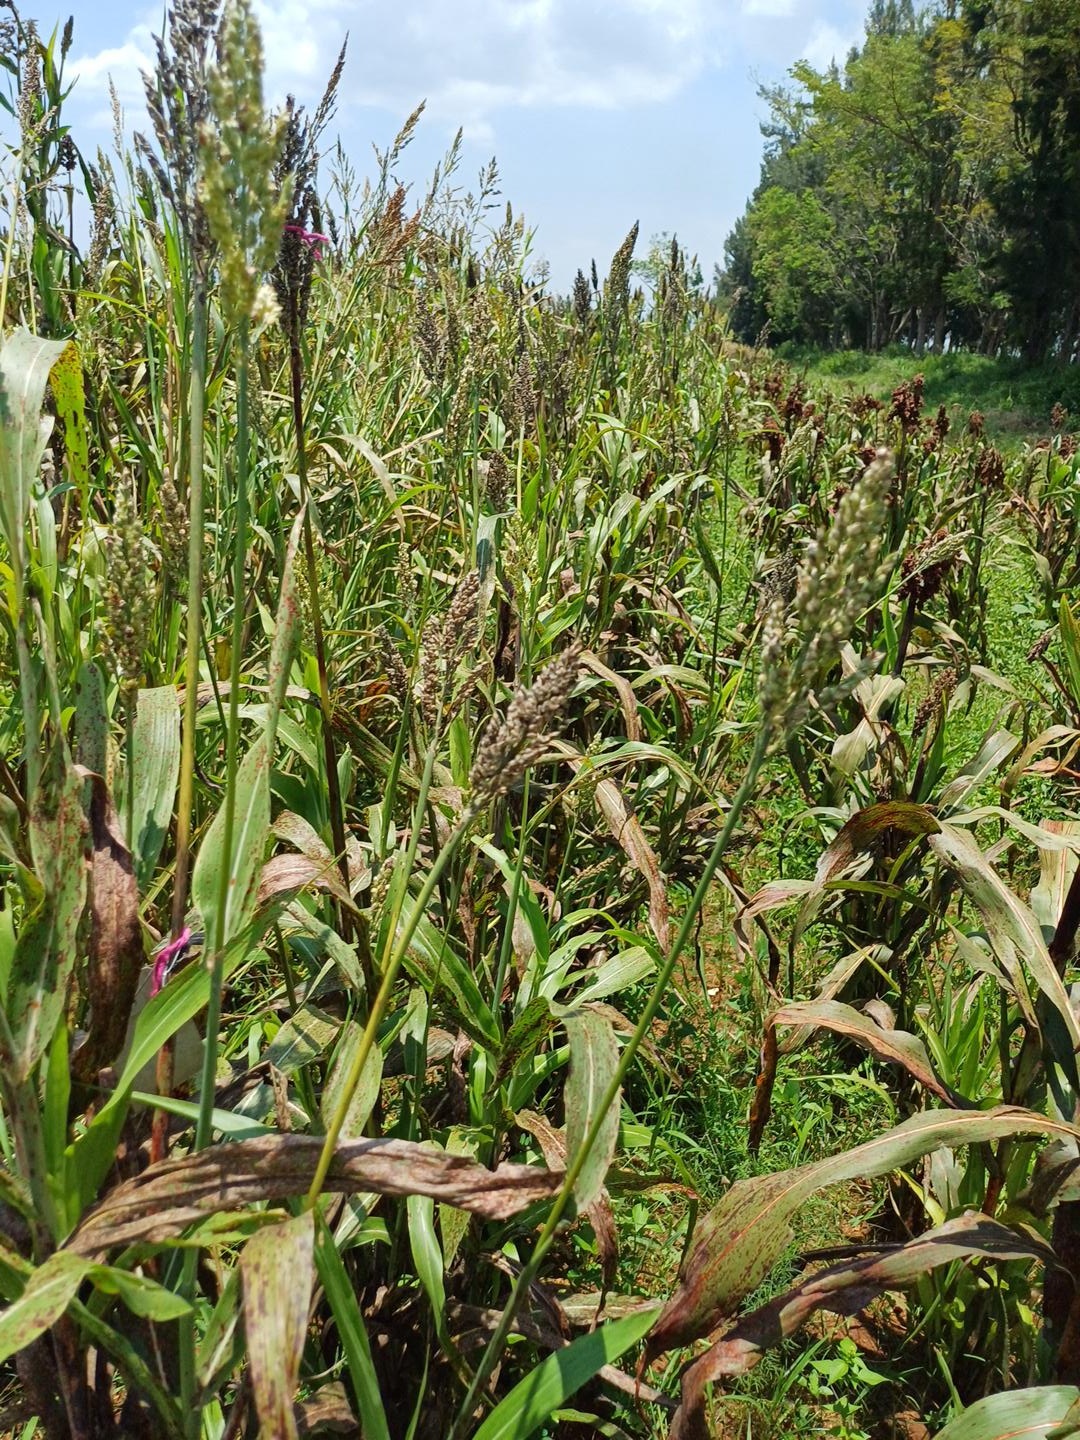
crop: sorghum
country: Kenya
